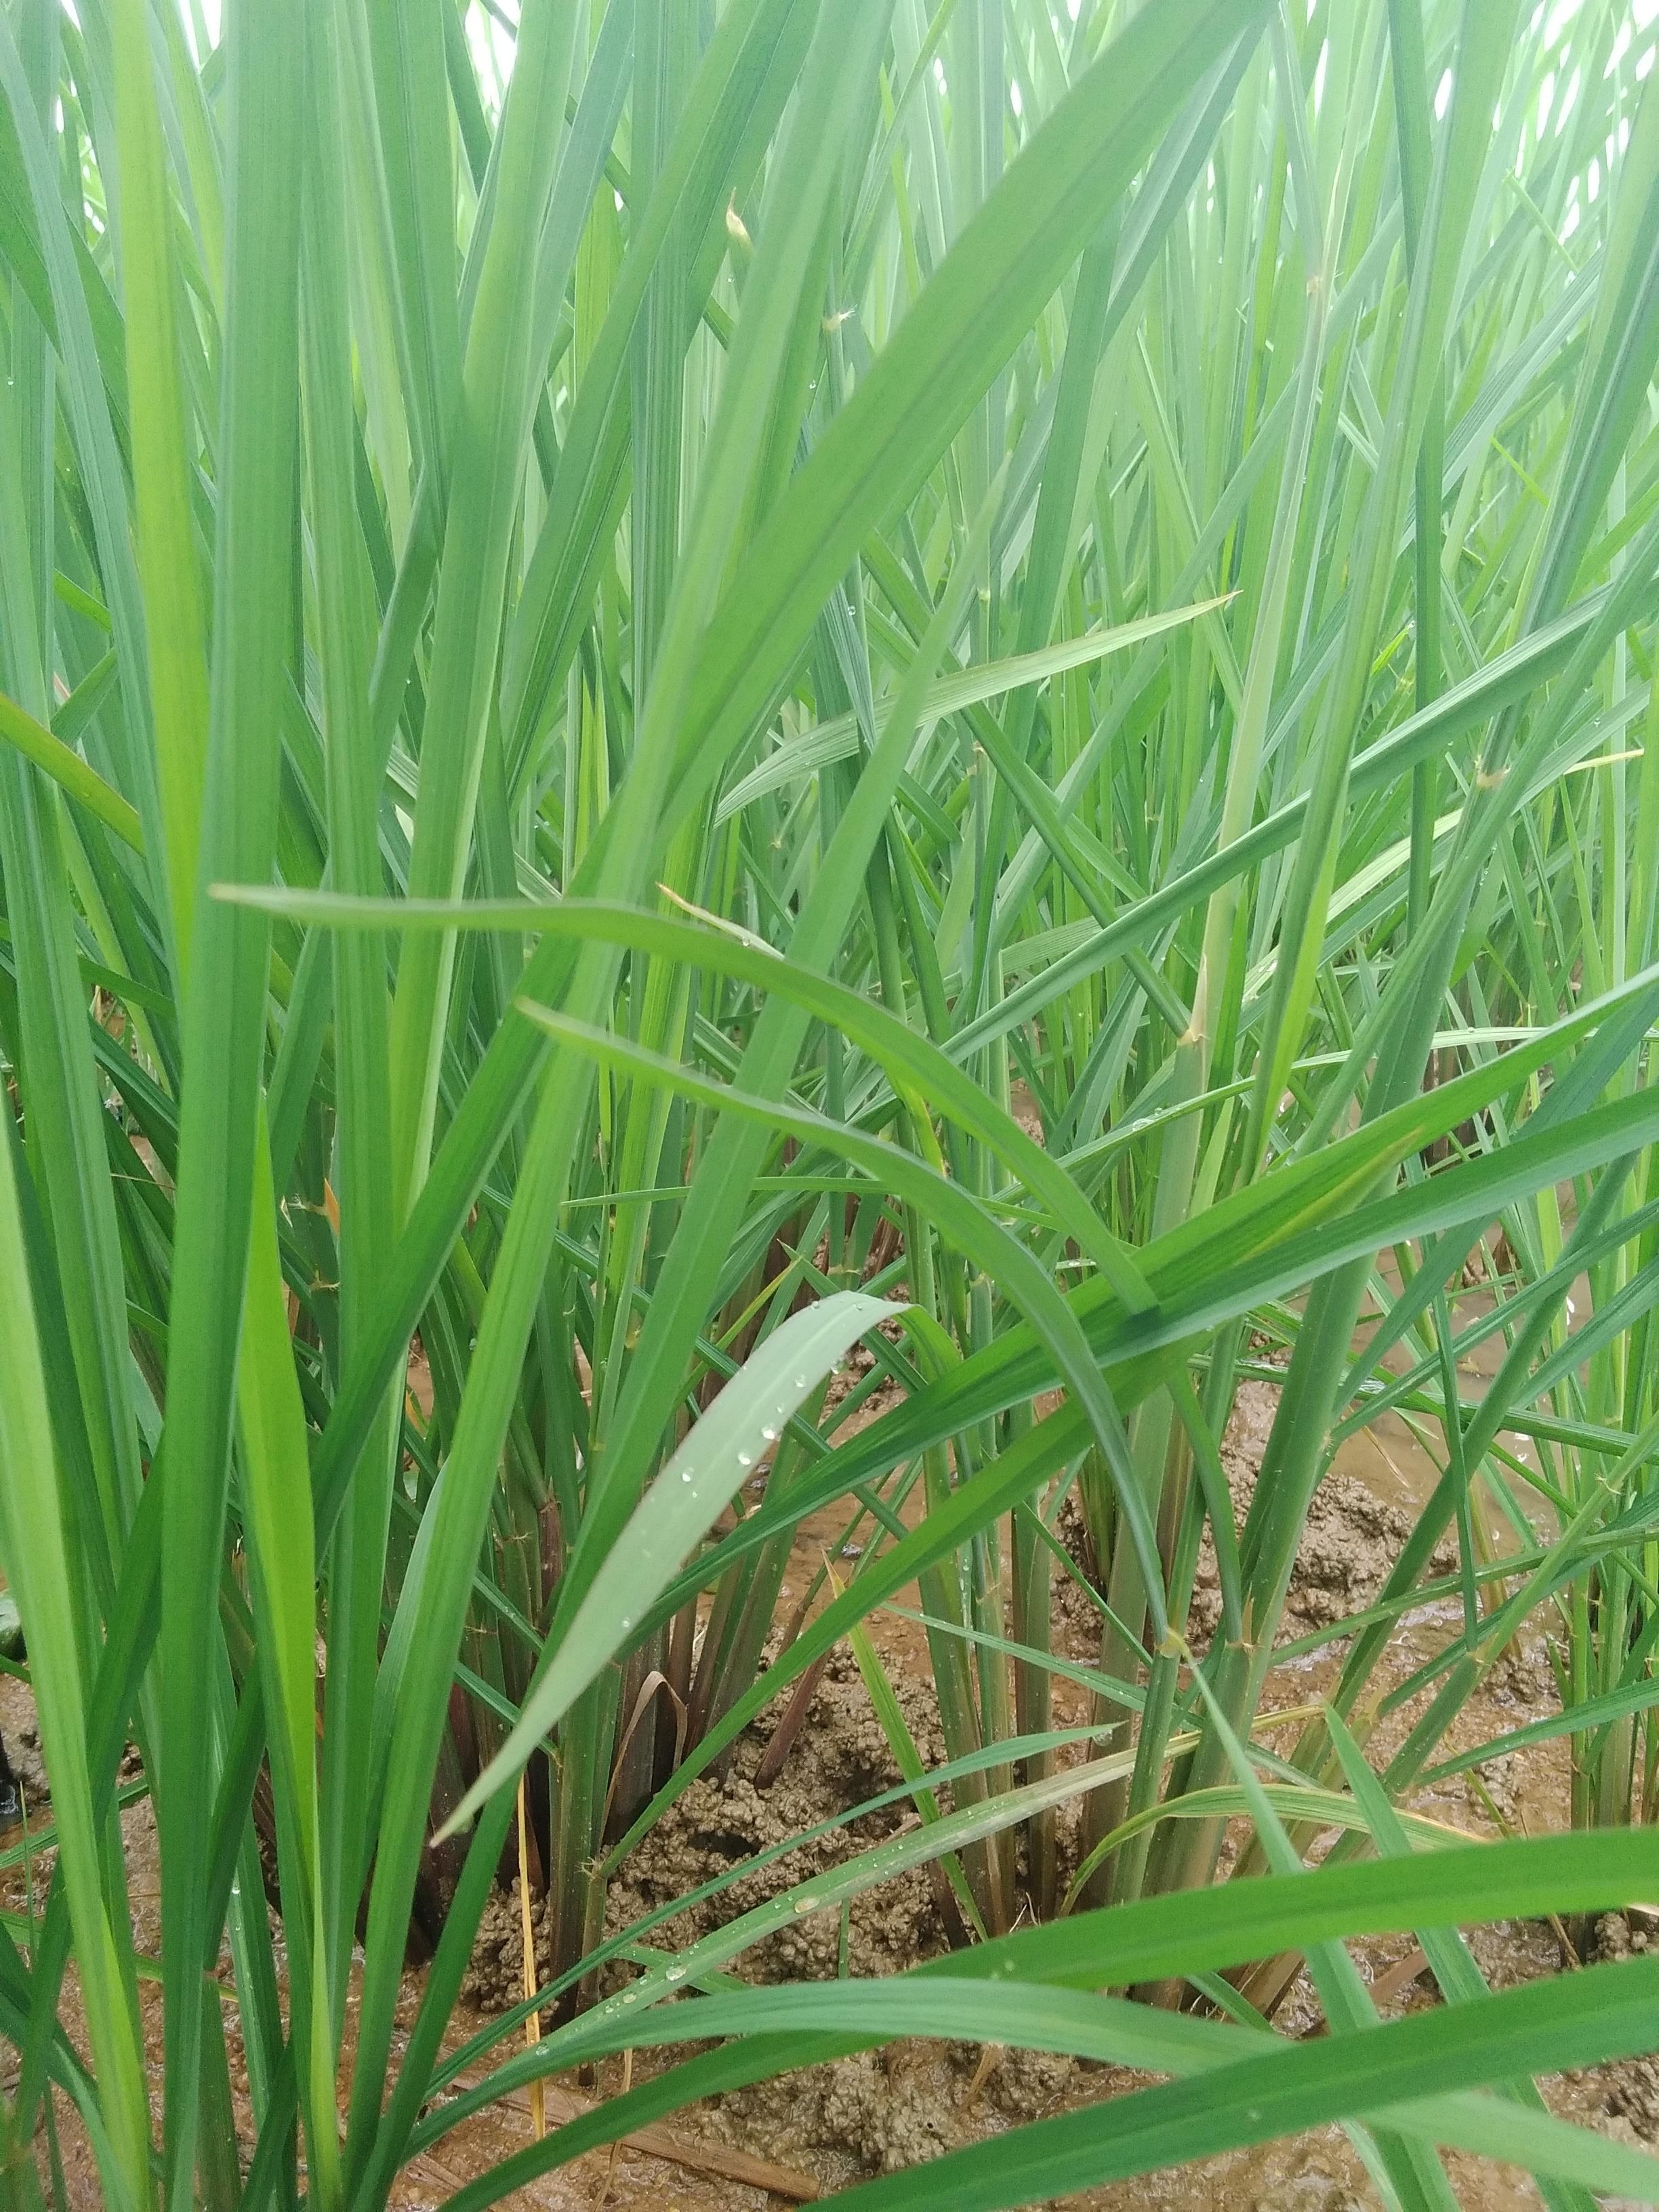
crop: rice
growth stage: vegetative
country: Nigeria
